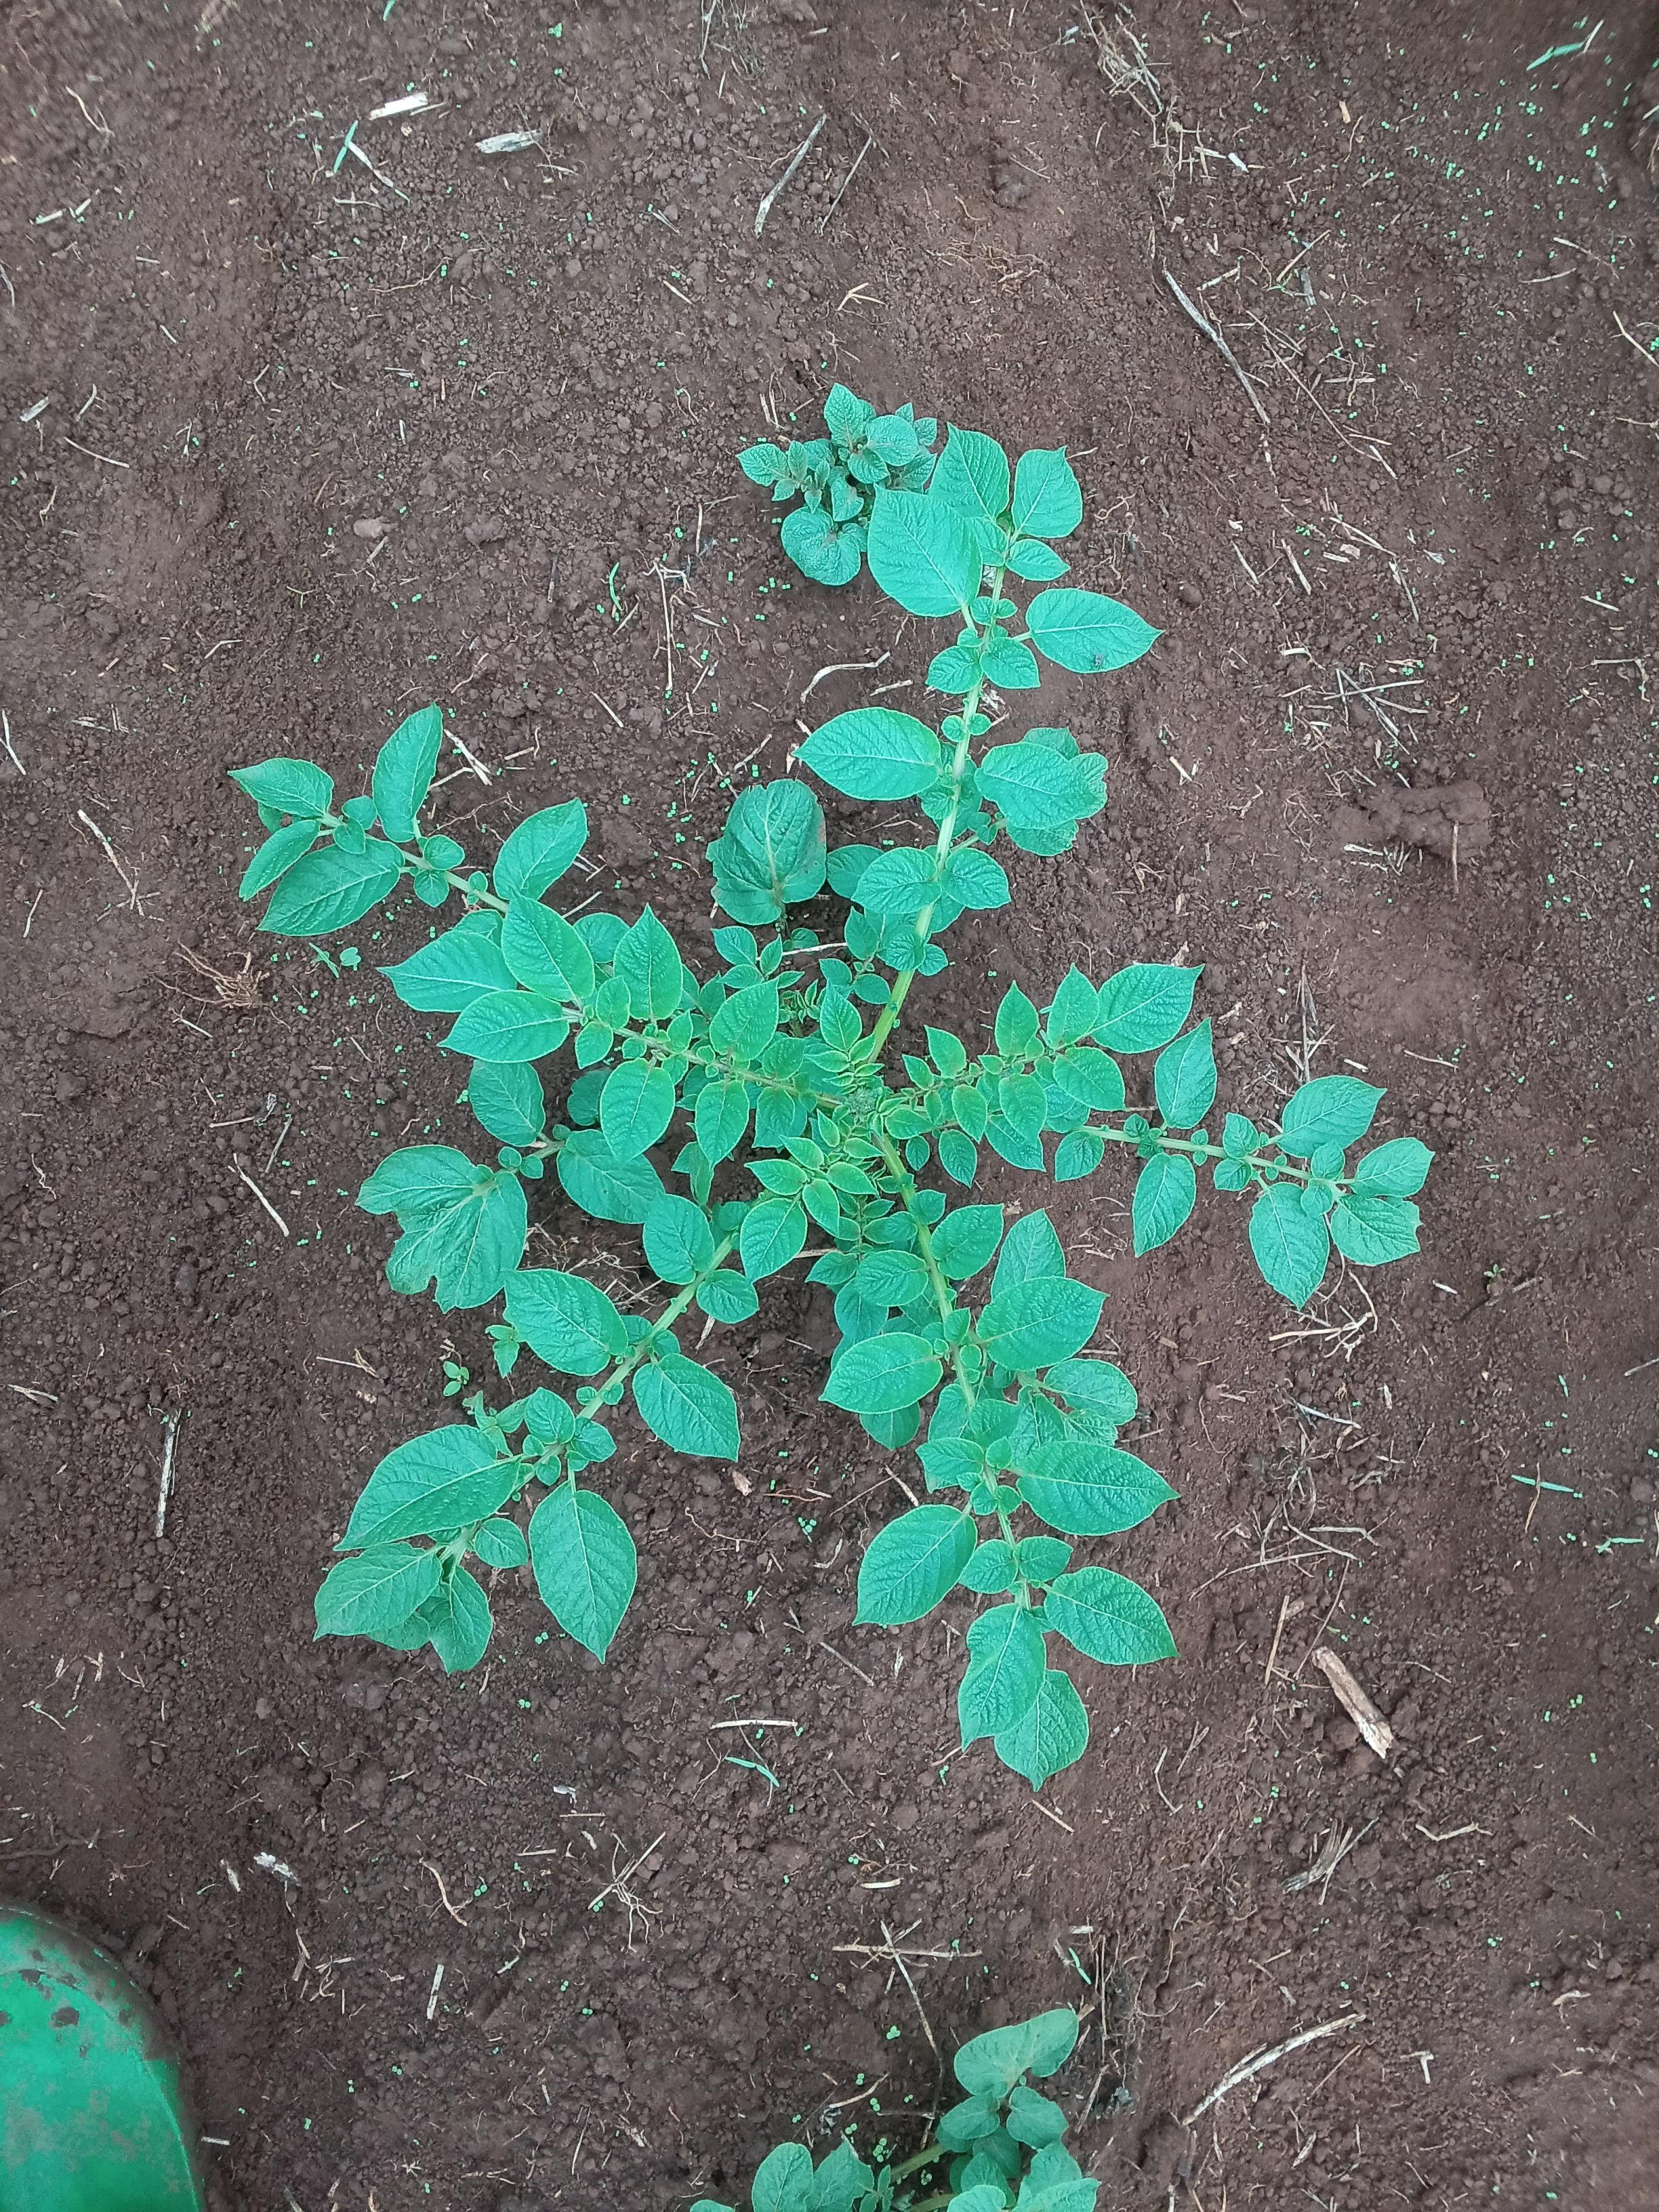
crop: potato
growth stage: vegetative
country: Kenya
